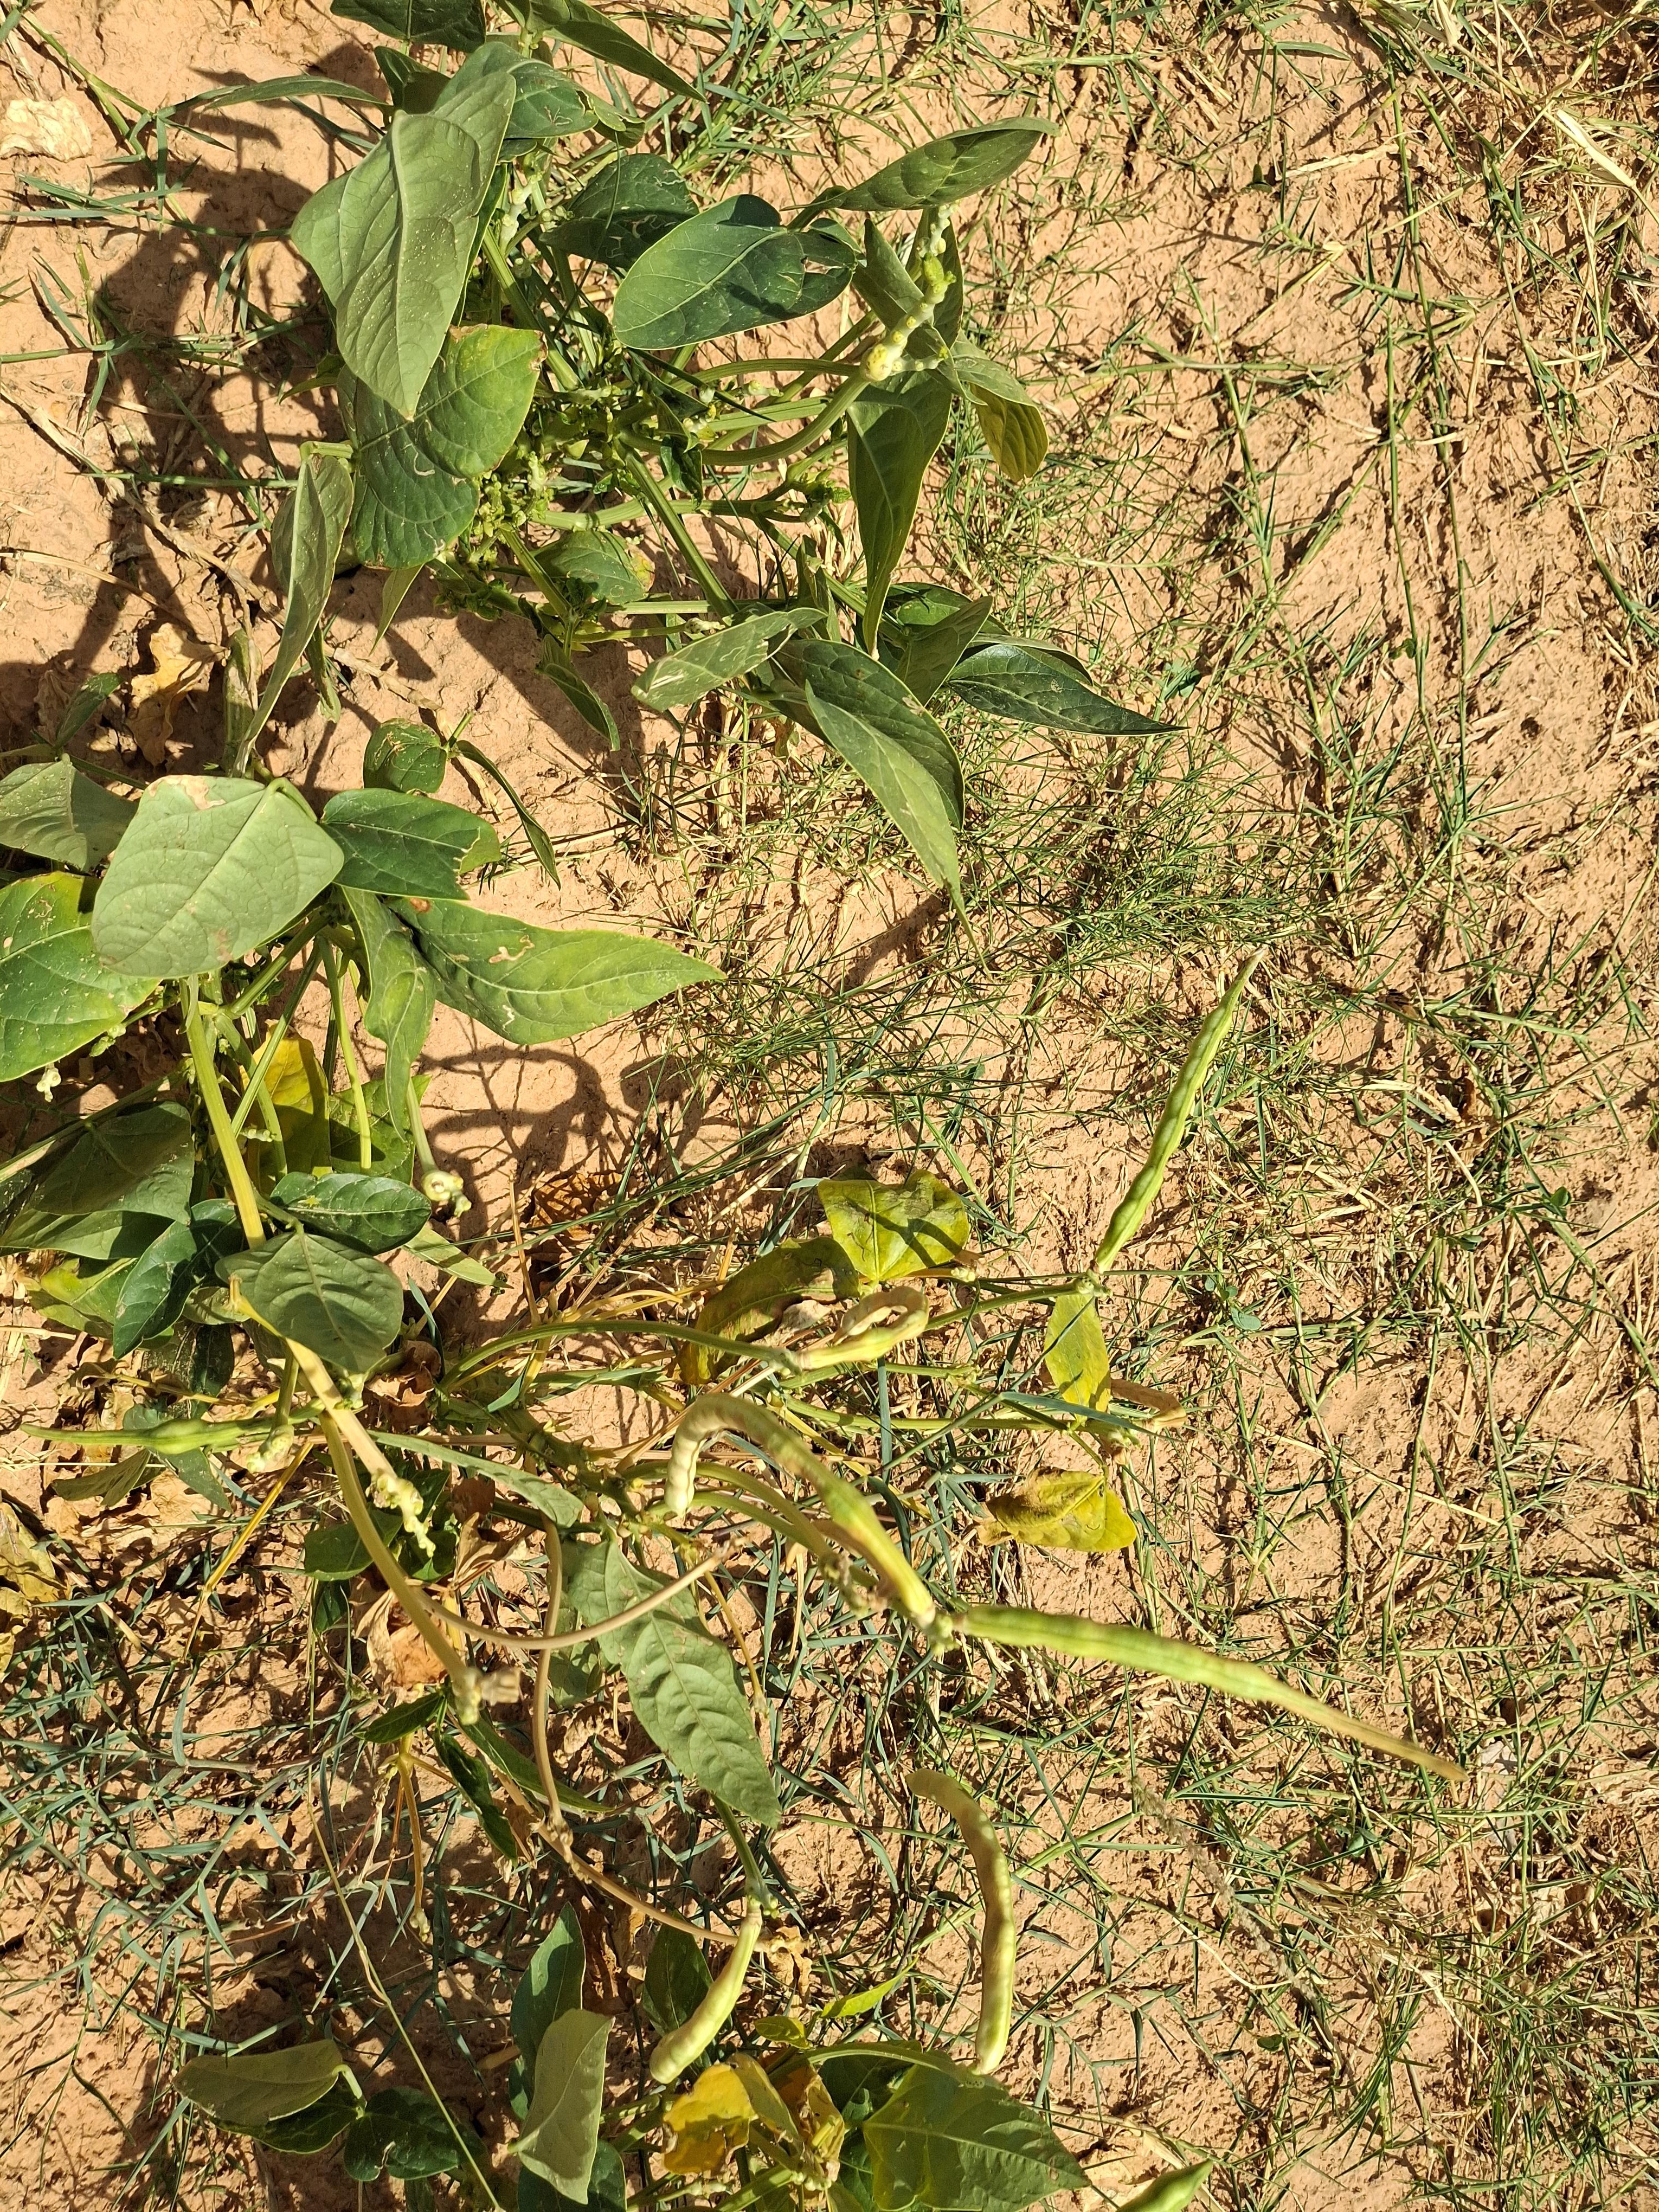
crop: cowpea
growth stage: harvest maturity
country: Nigeria
